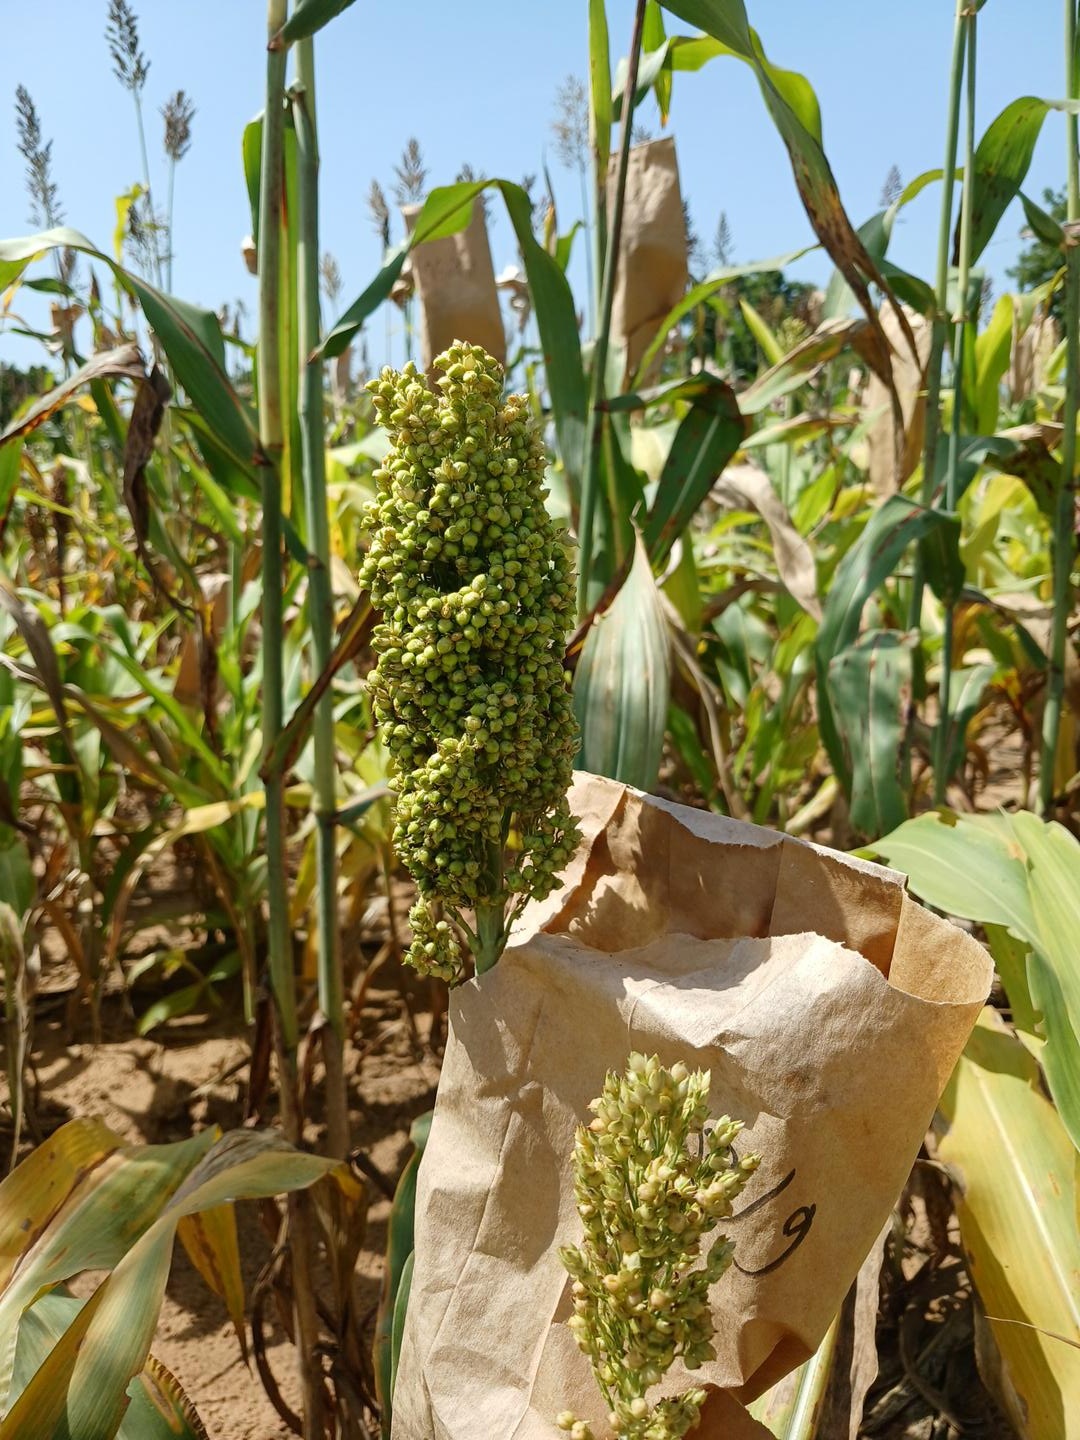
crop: sorghum
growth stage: filling grain
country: Senegal
